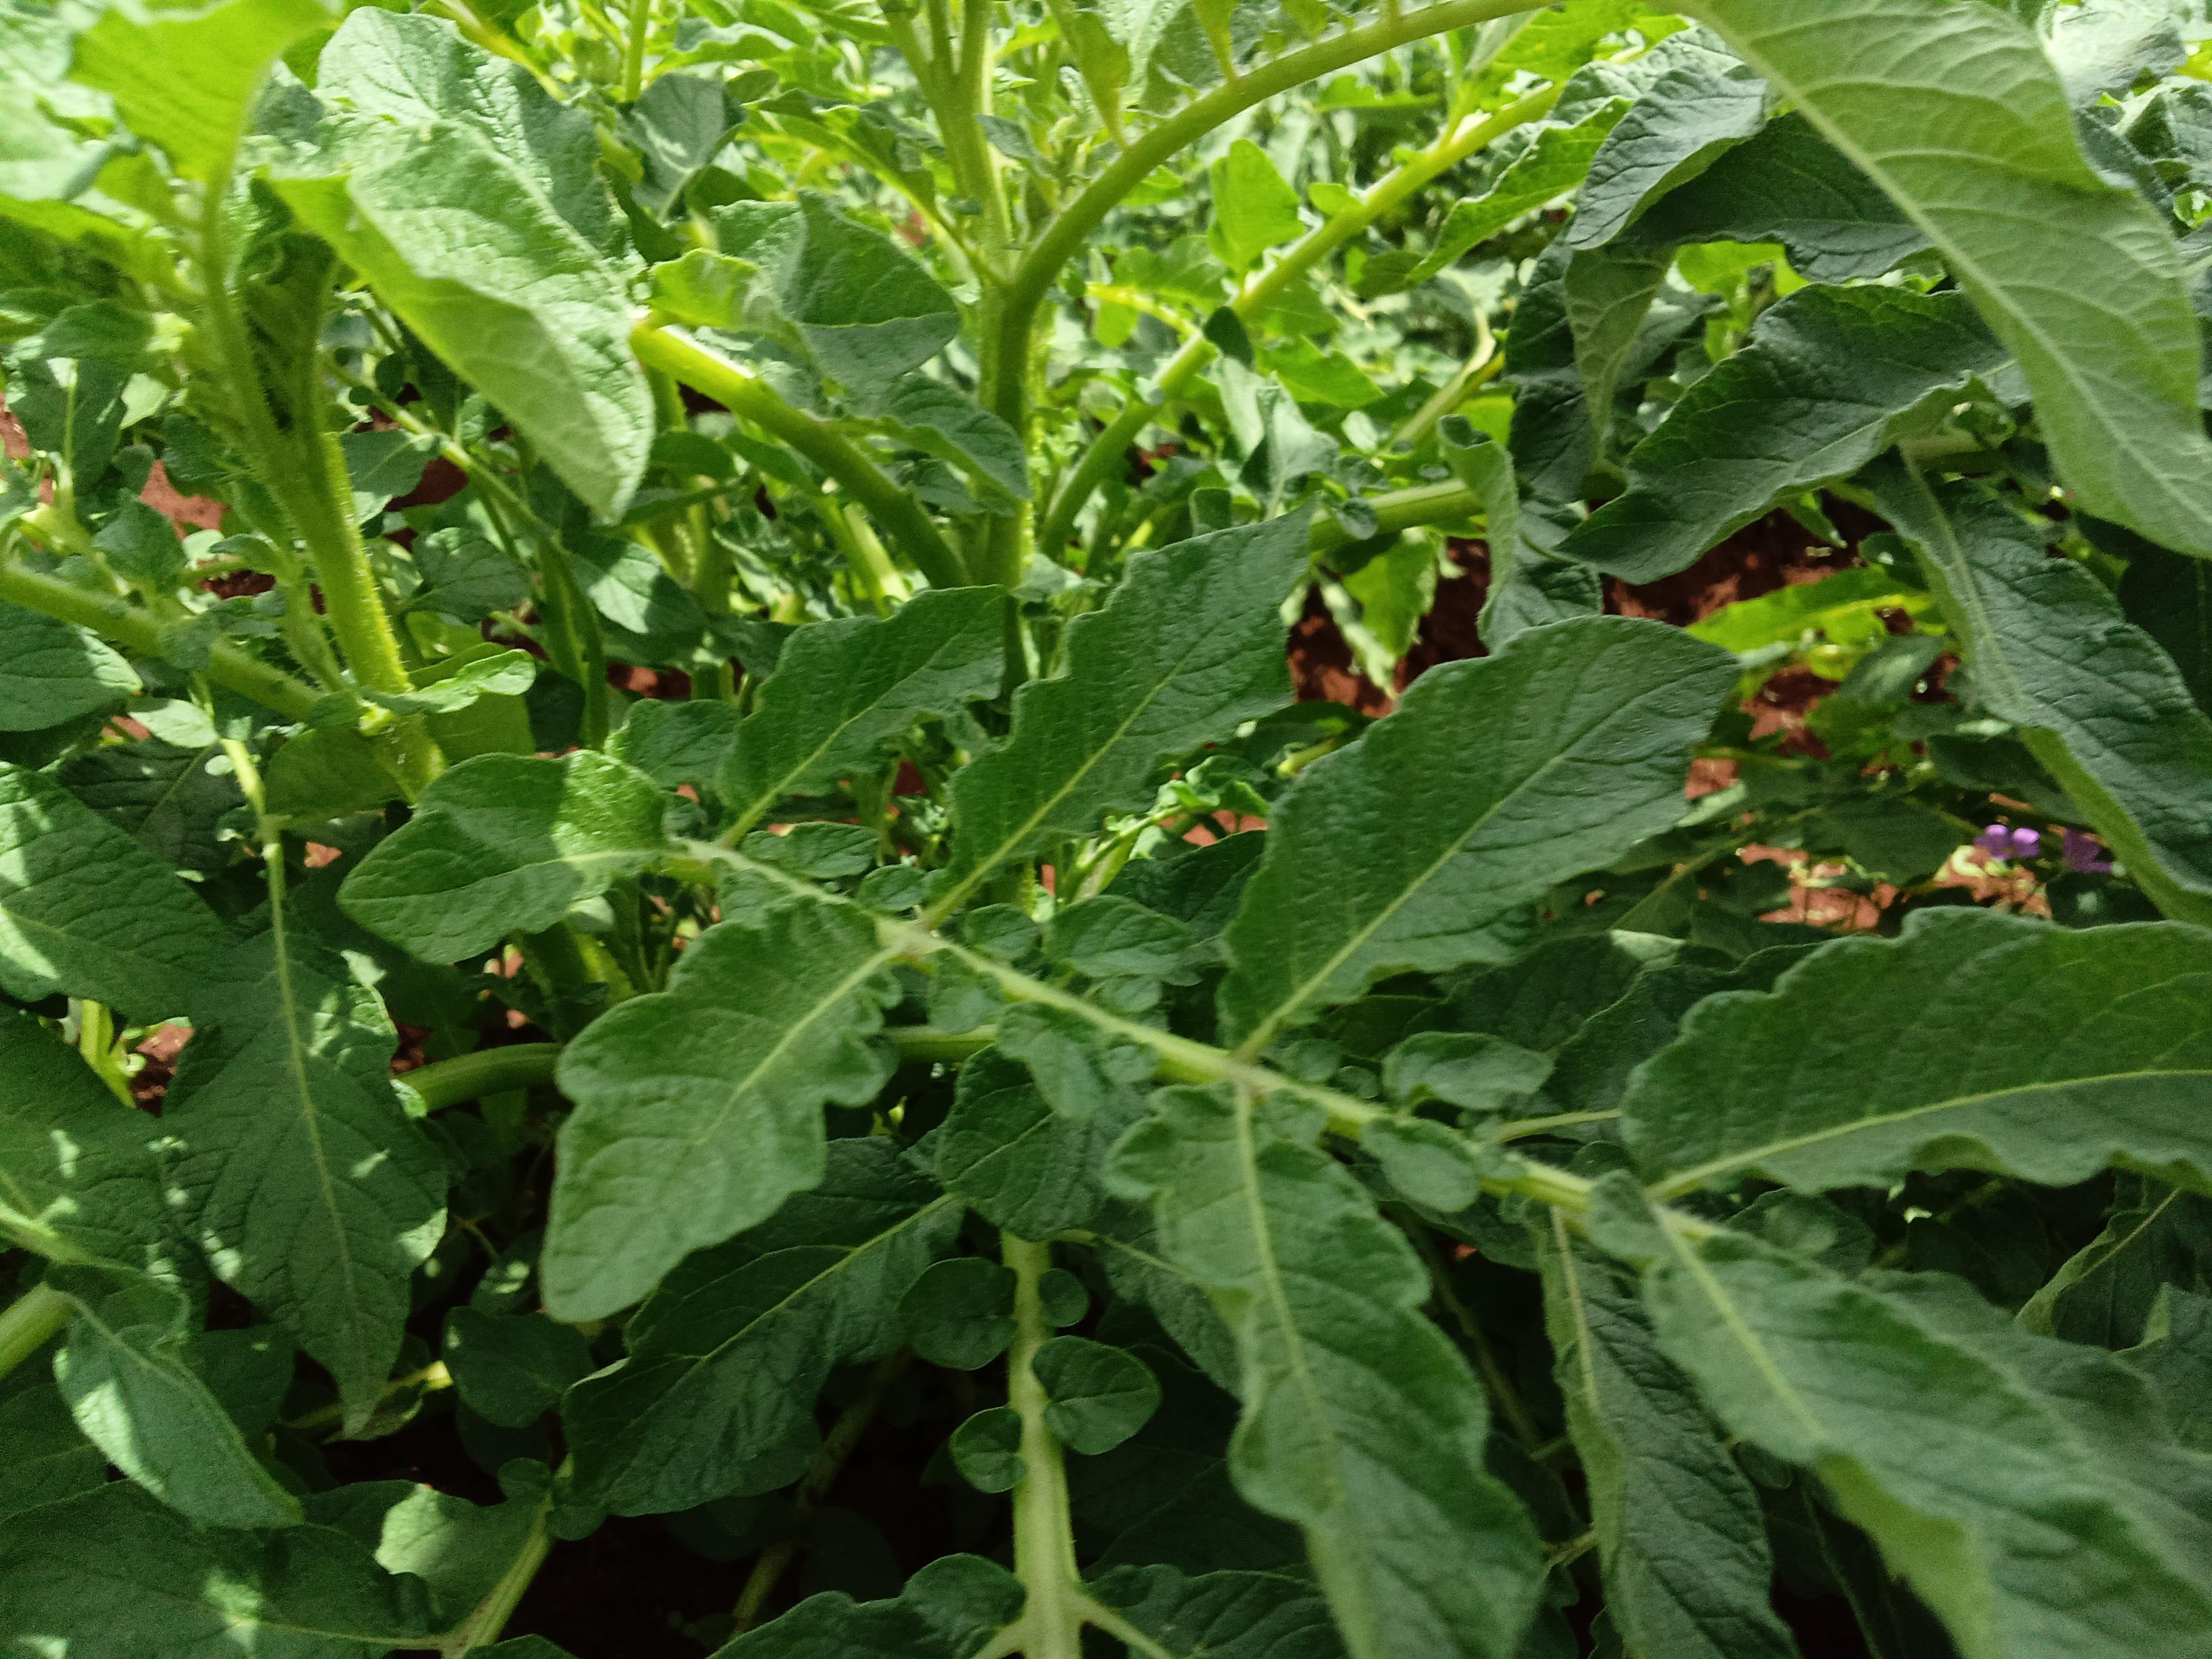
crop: potato
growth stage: vegetative
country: Kenya
